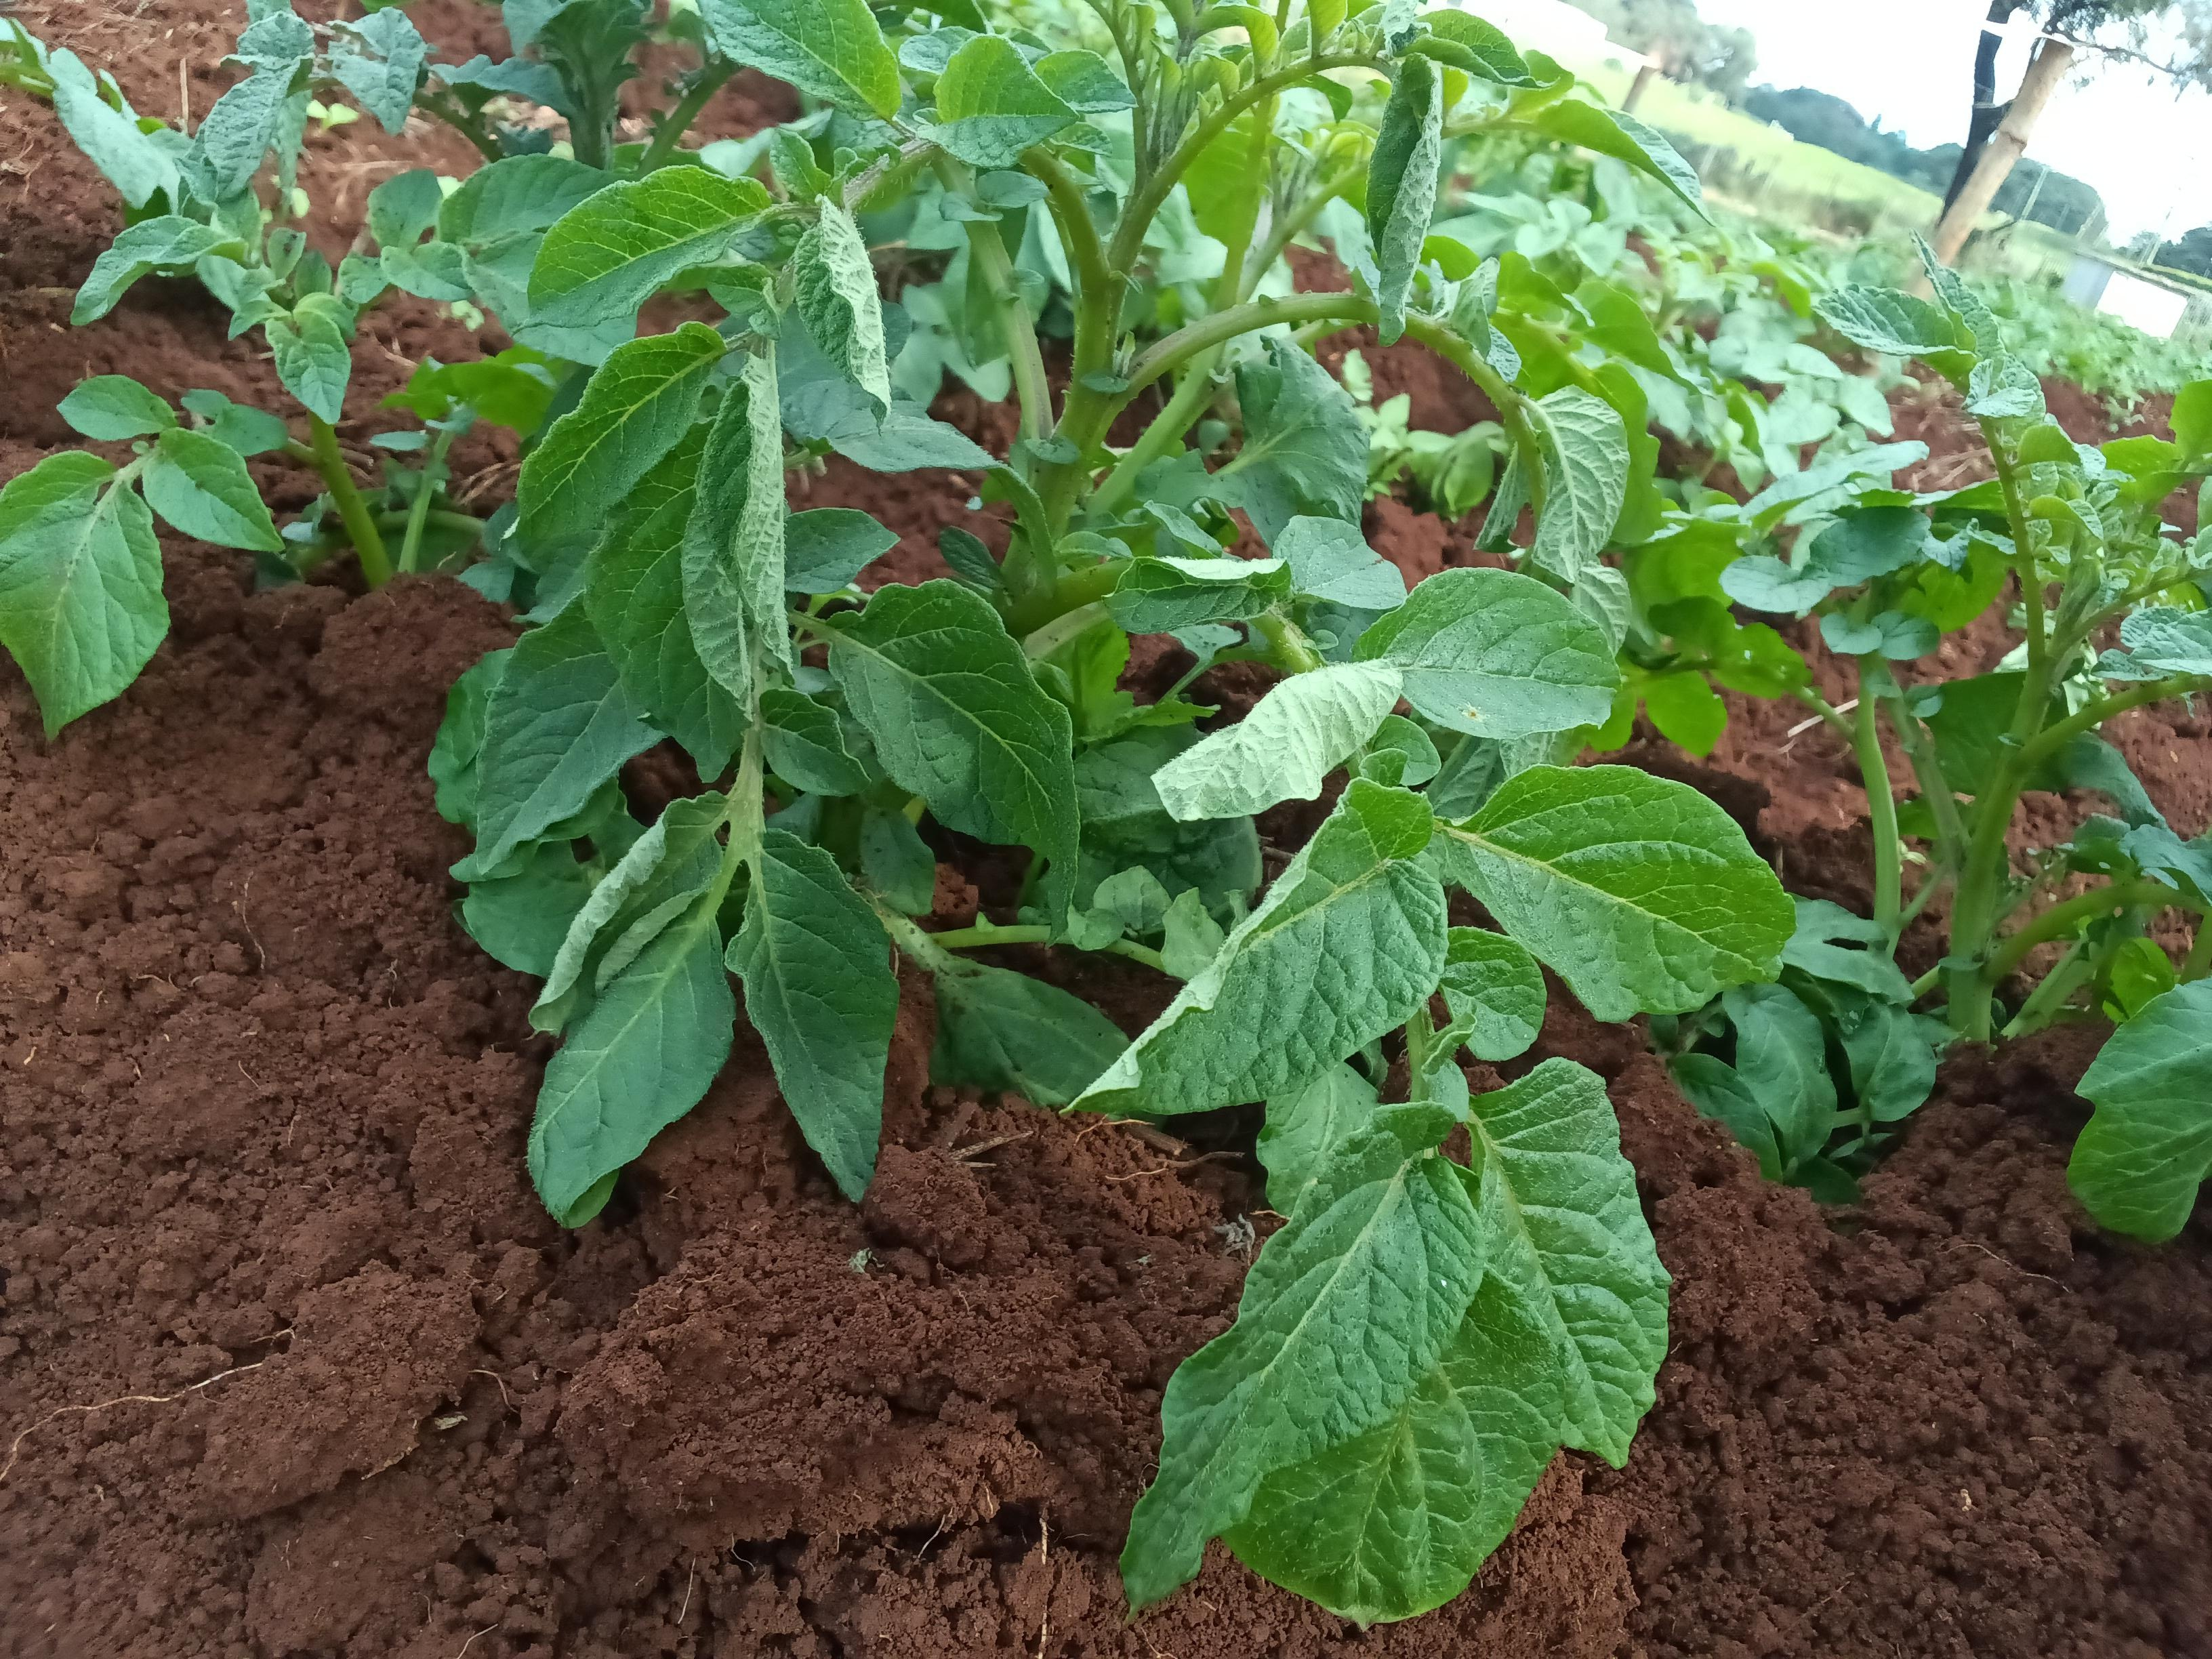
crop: potato
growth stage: emergence
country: Kenya
